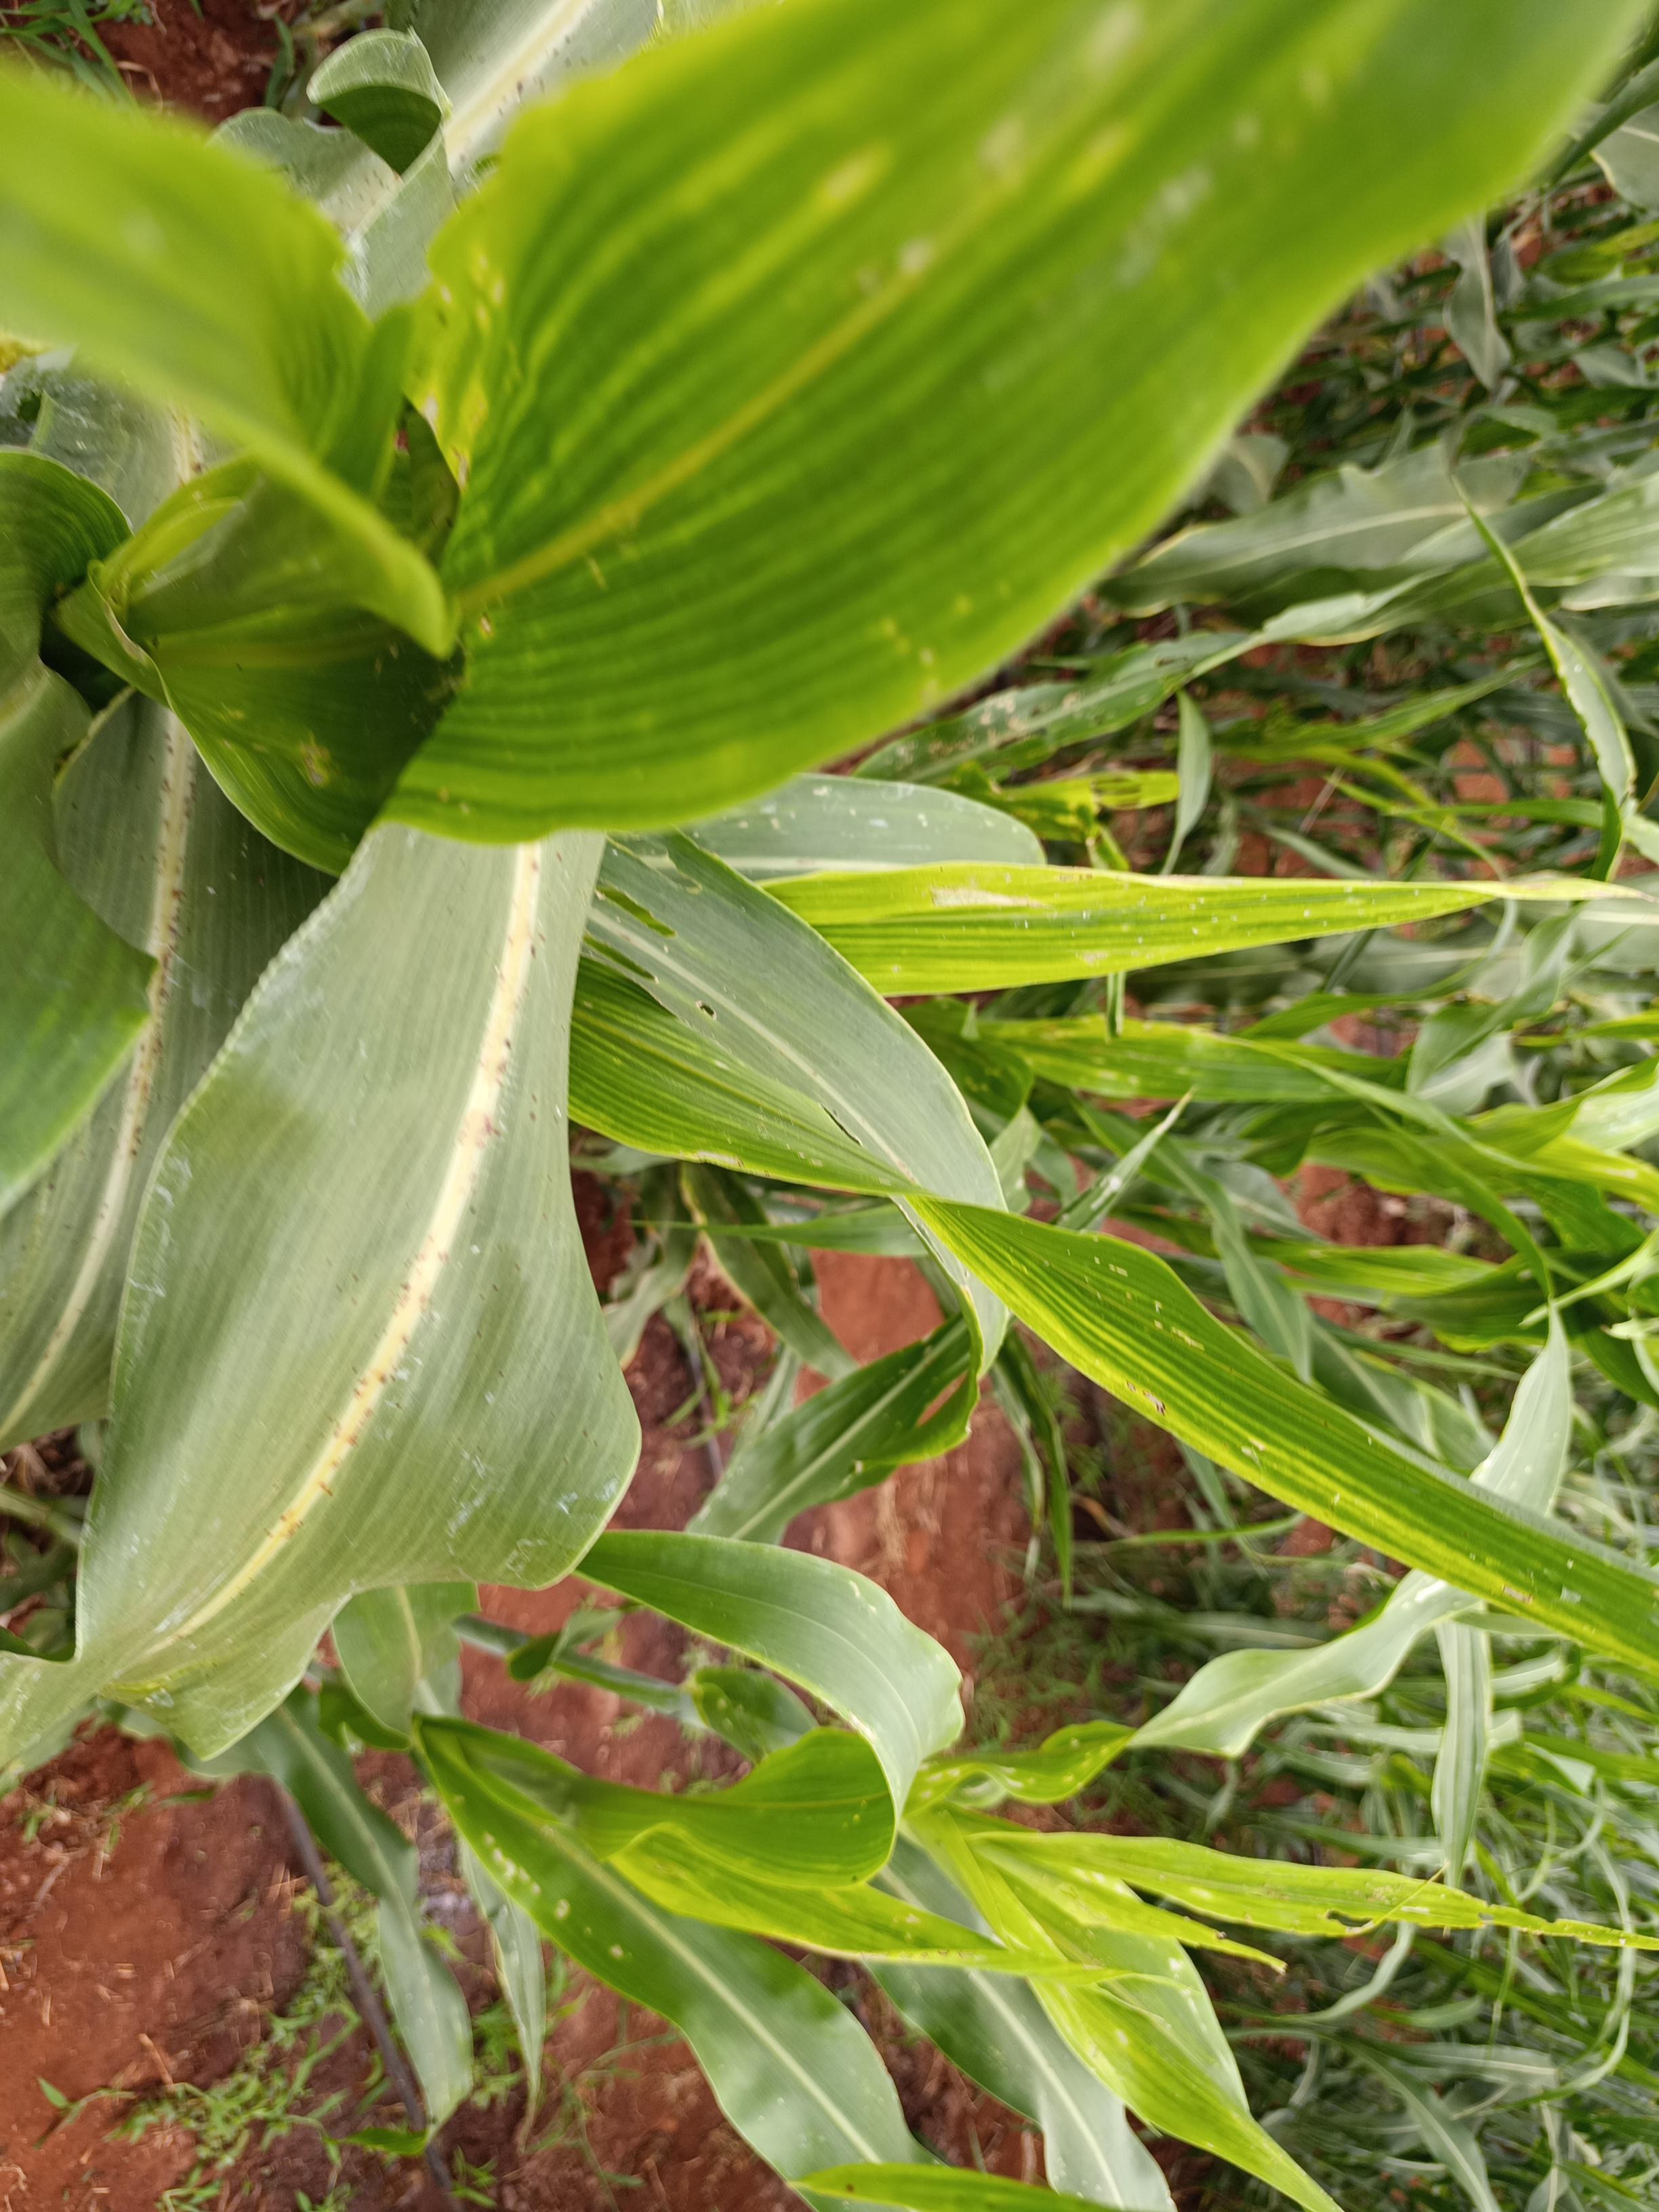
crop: sorghum
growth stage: heading tuber
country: Kenya
